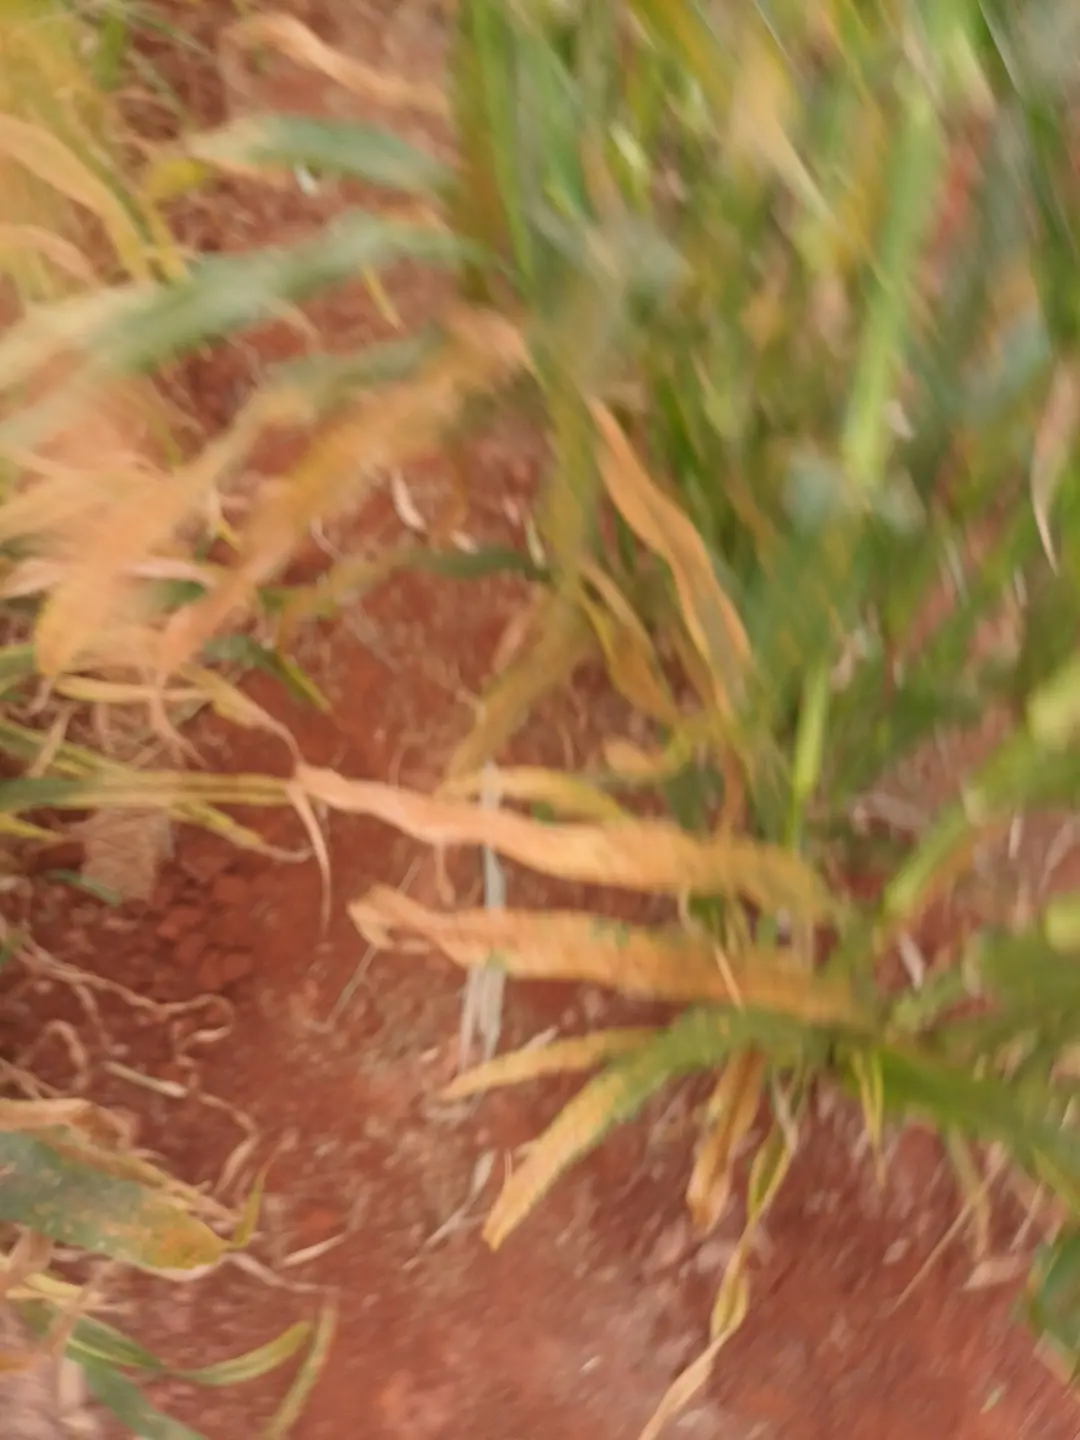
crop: pearl millet
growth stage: filling grain
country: Kenya
